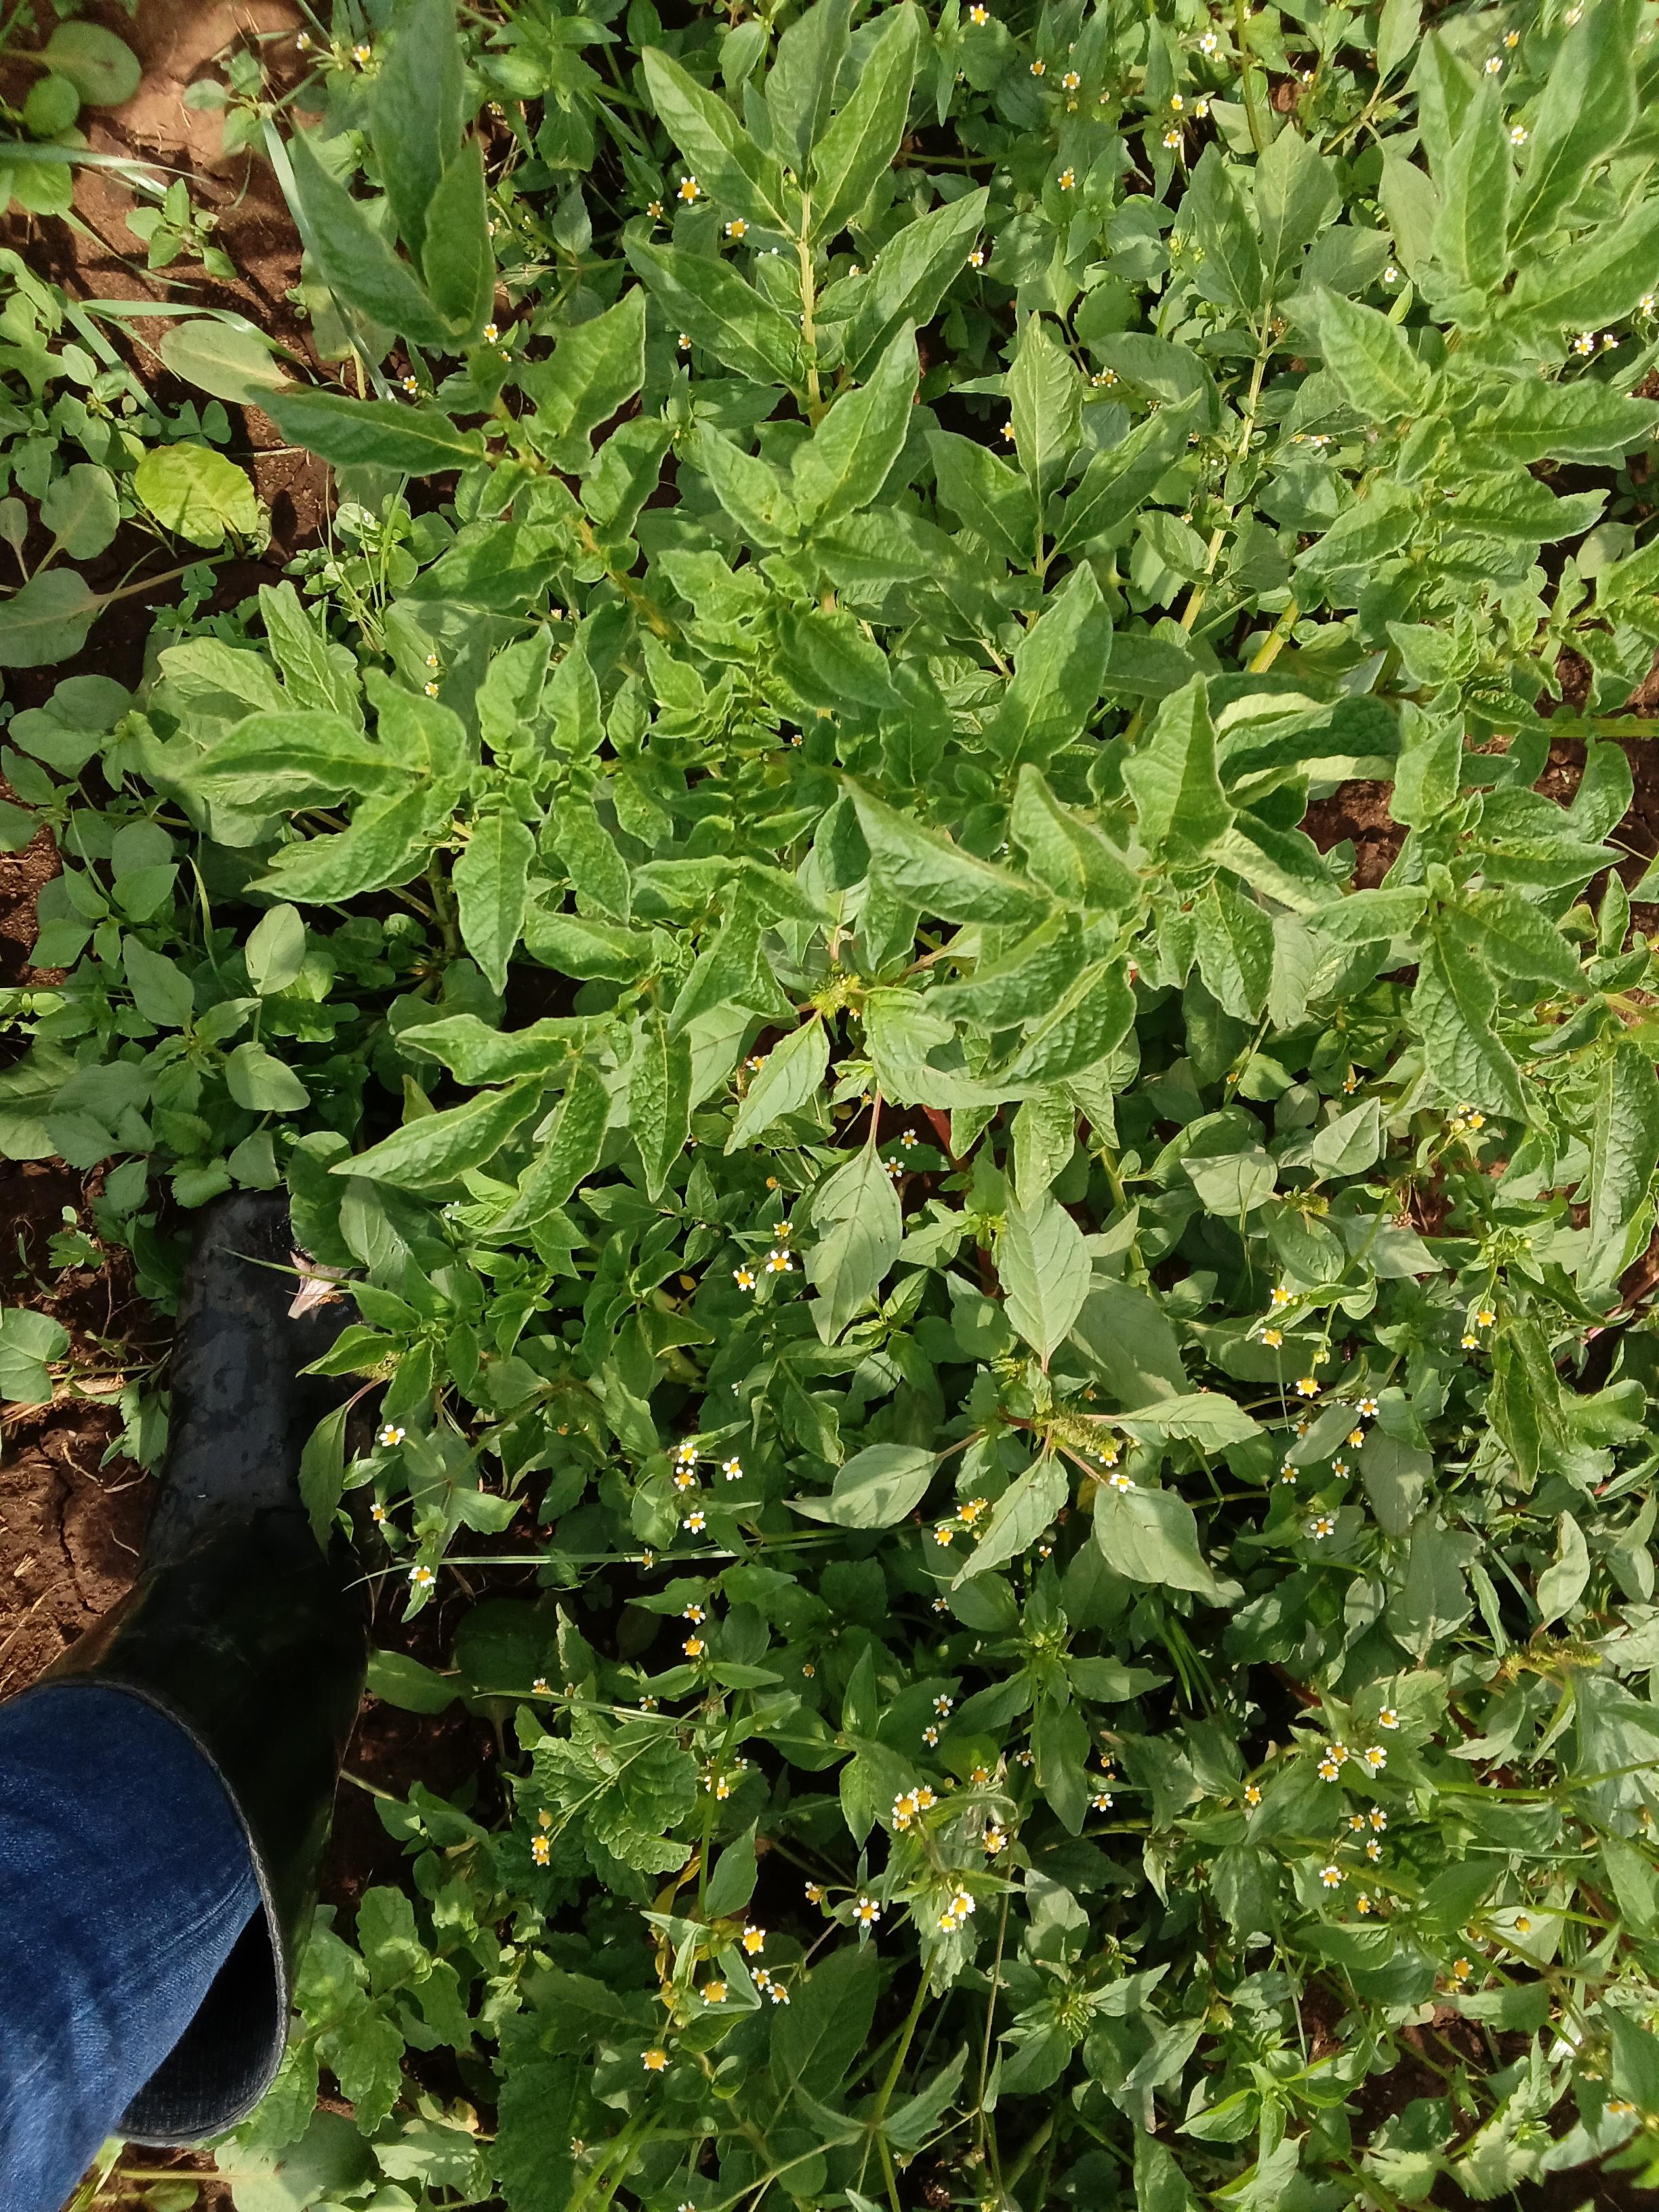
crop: potato
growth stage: flowering
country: Kenya
